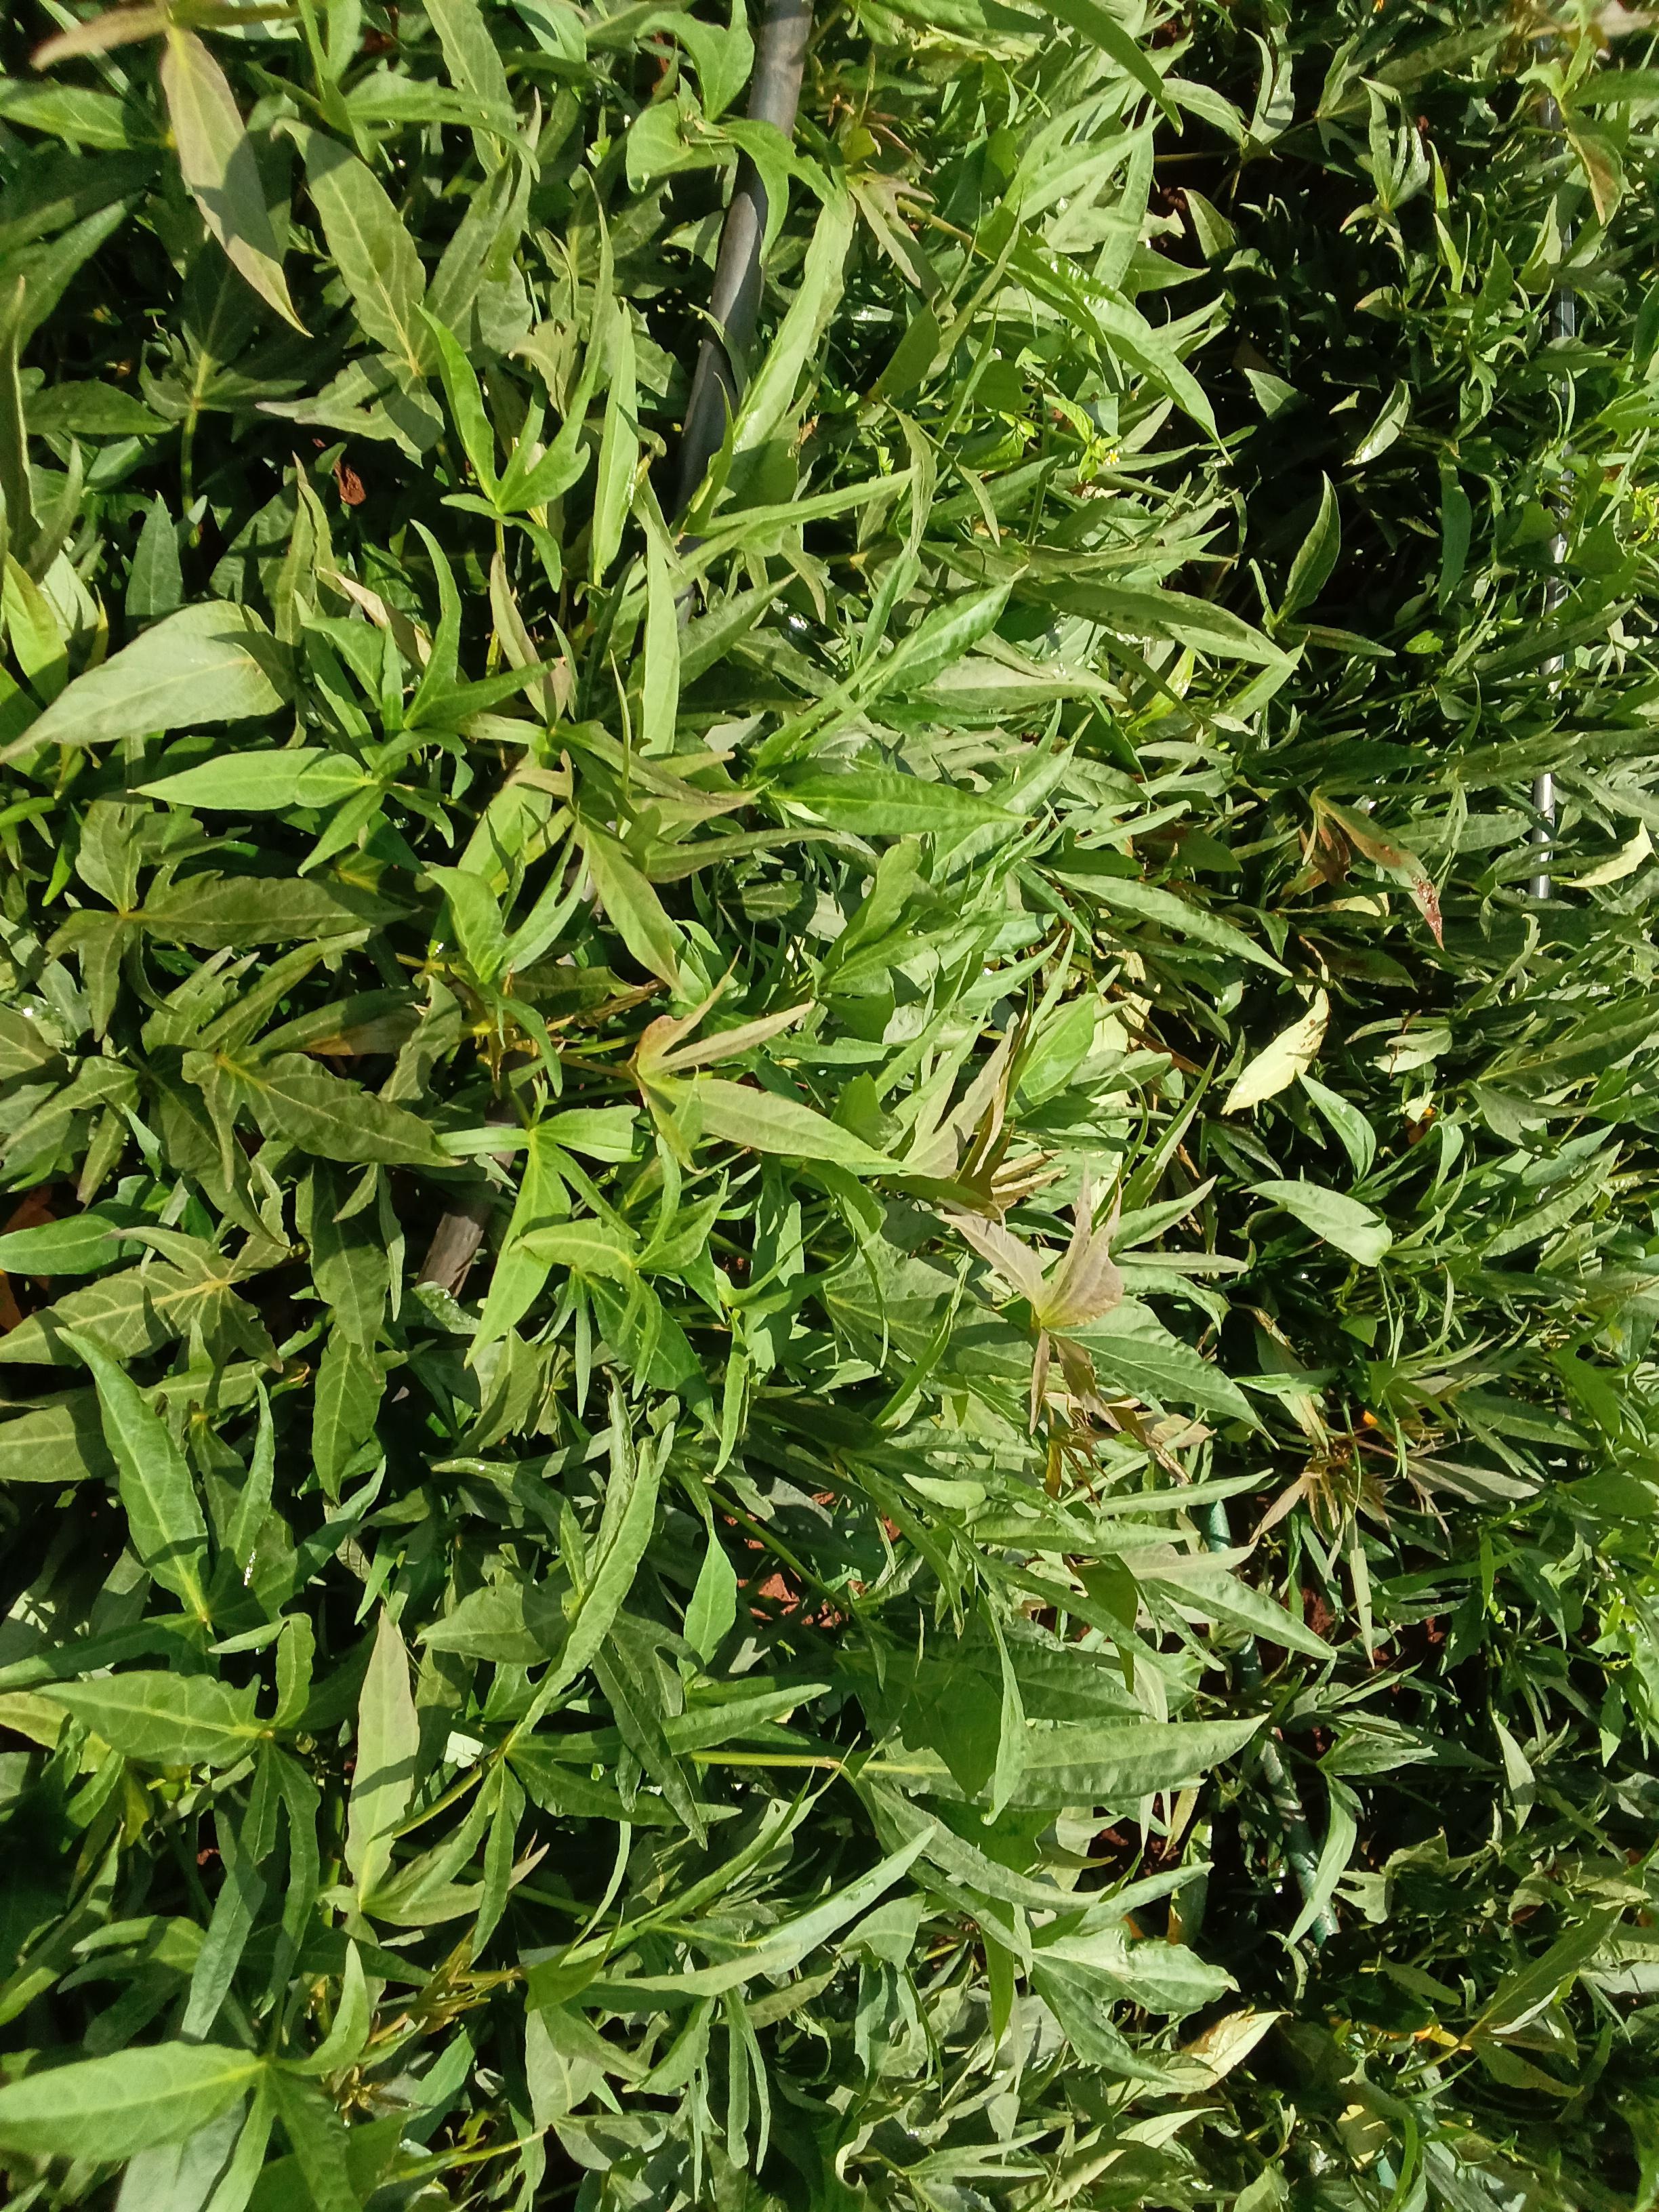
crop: sweet potato
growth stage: vegetative
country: Kenya
